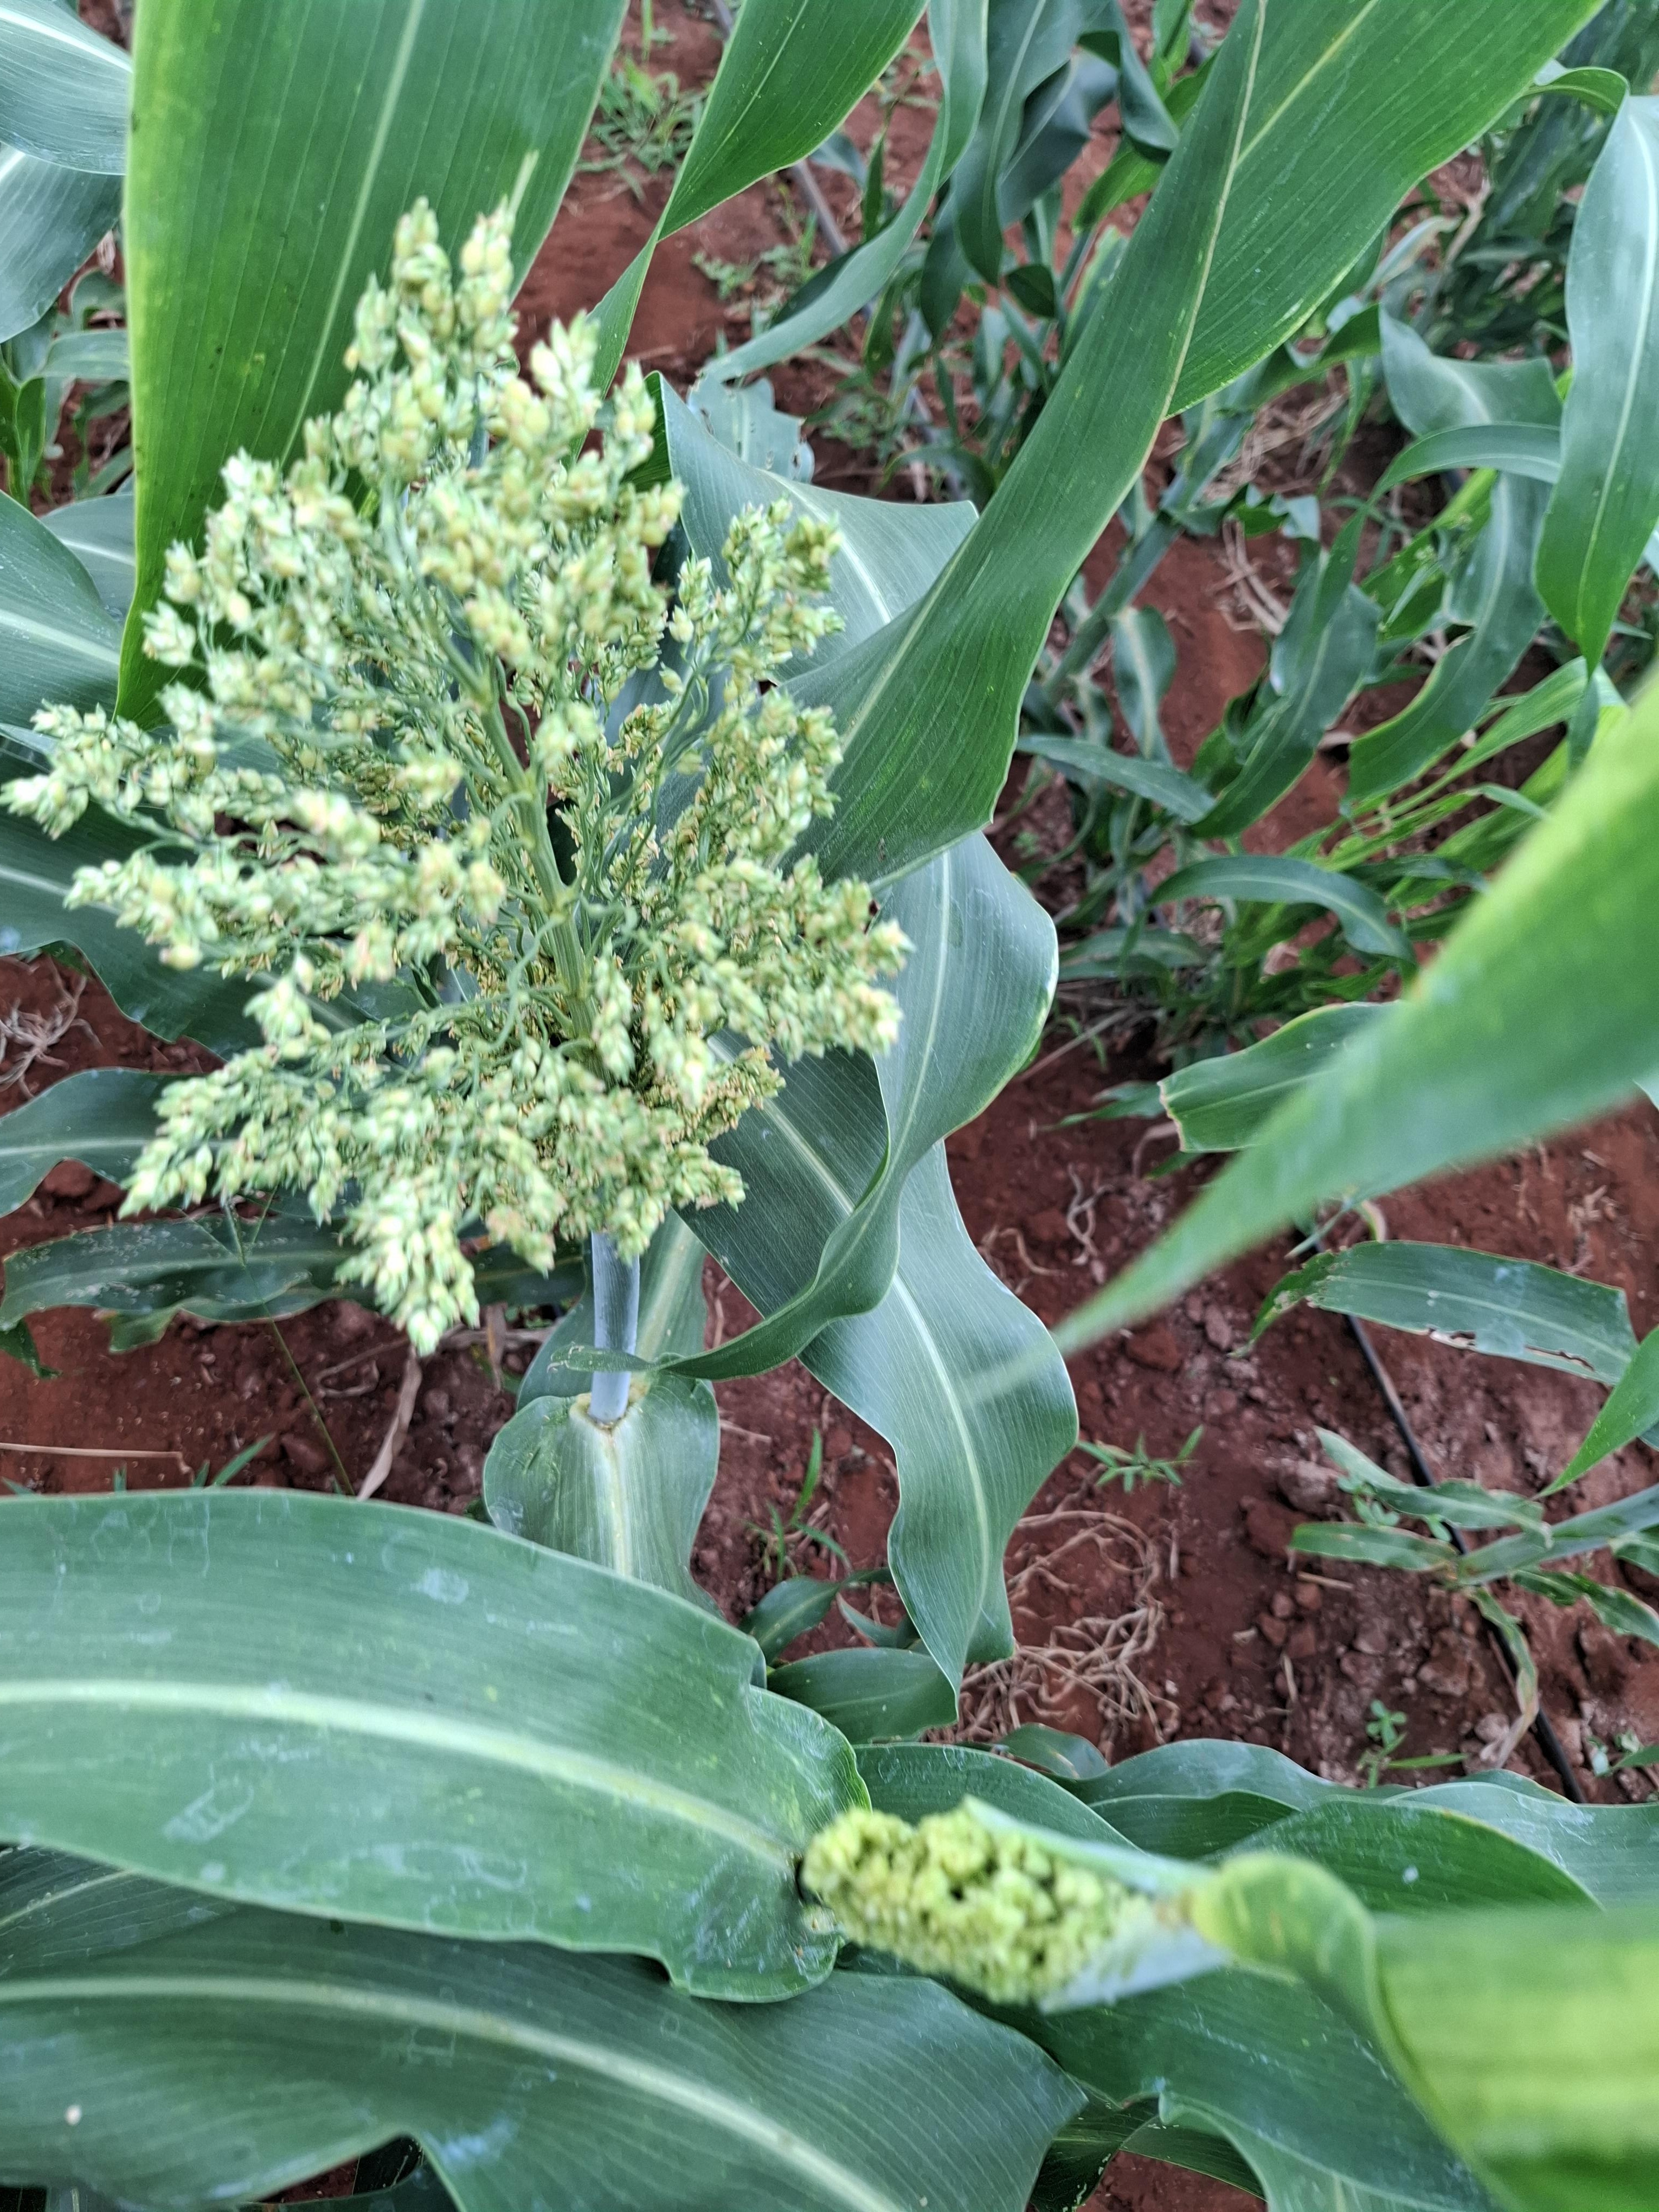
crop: sorghum
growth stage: flowering
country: Kenya
